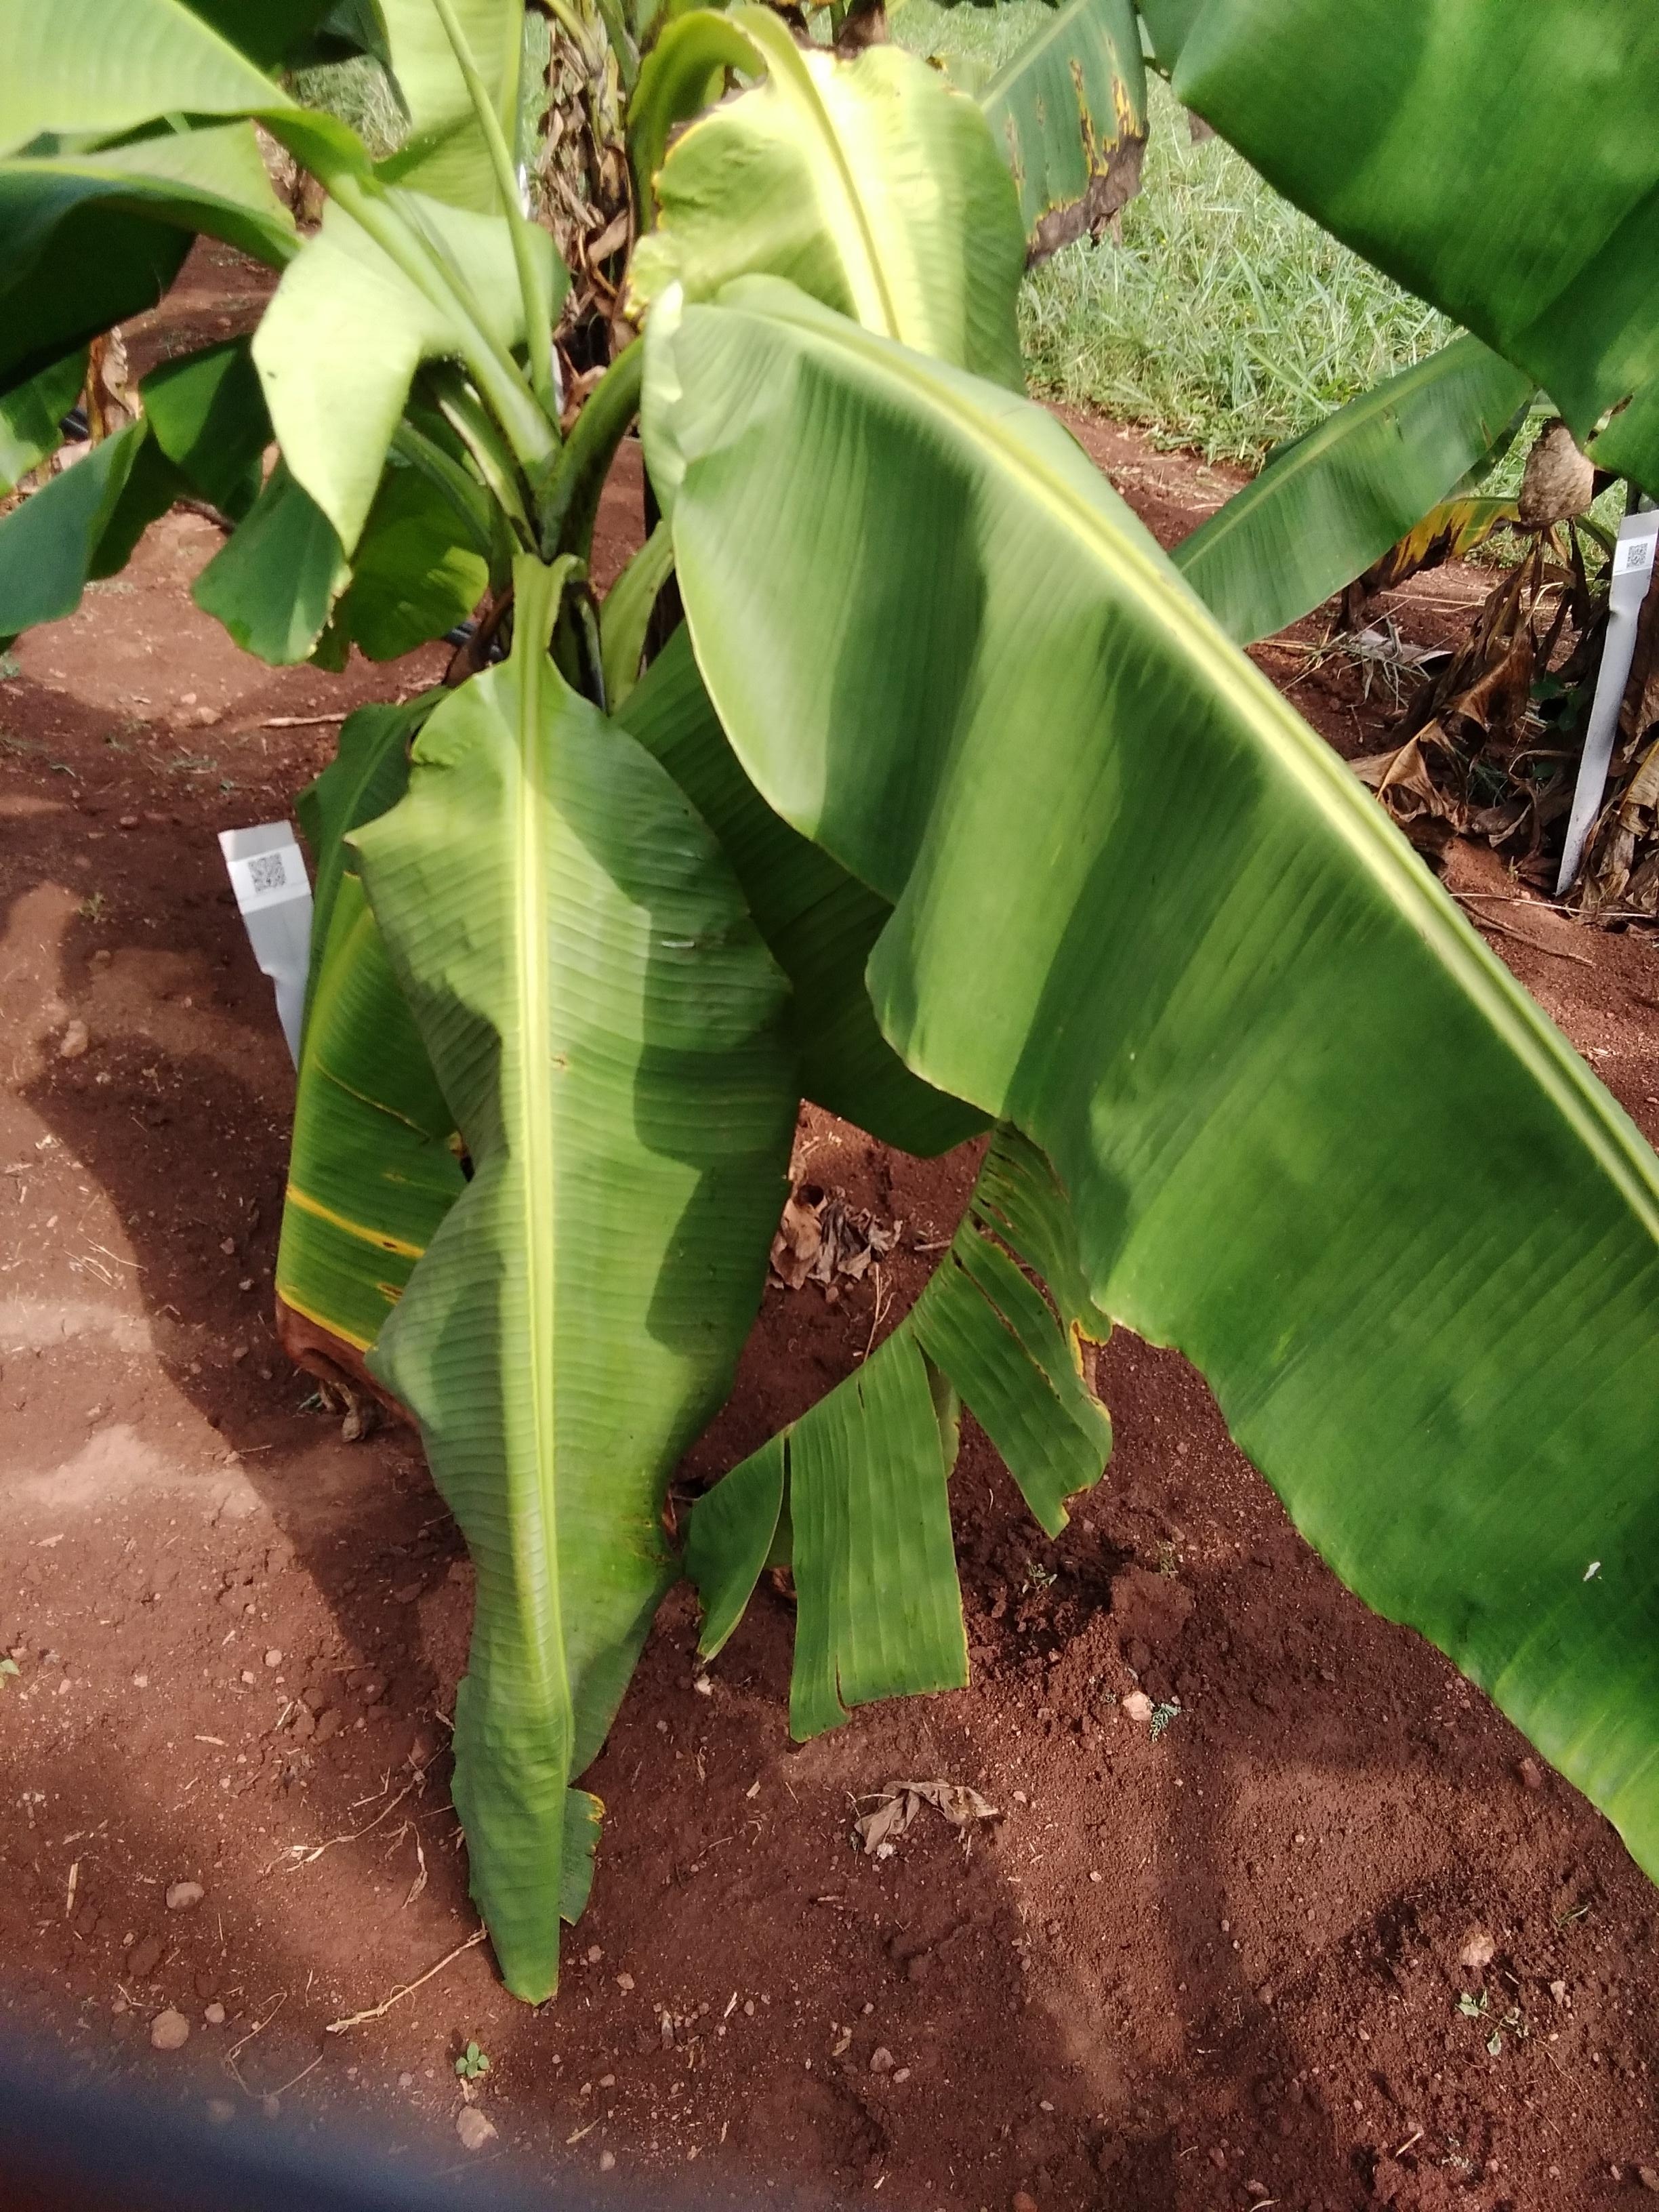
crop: banana
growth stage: vegetative
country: Uganda
